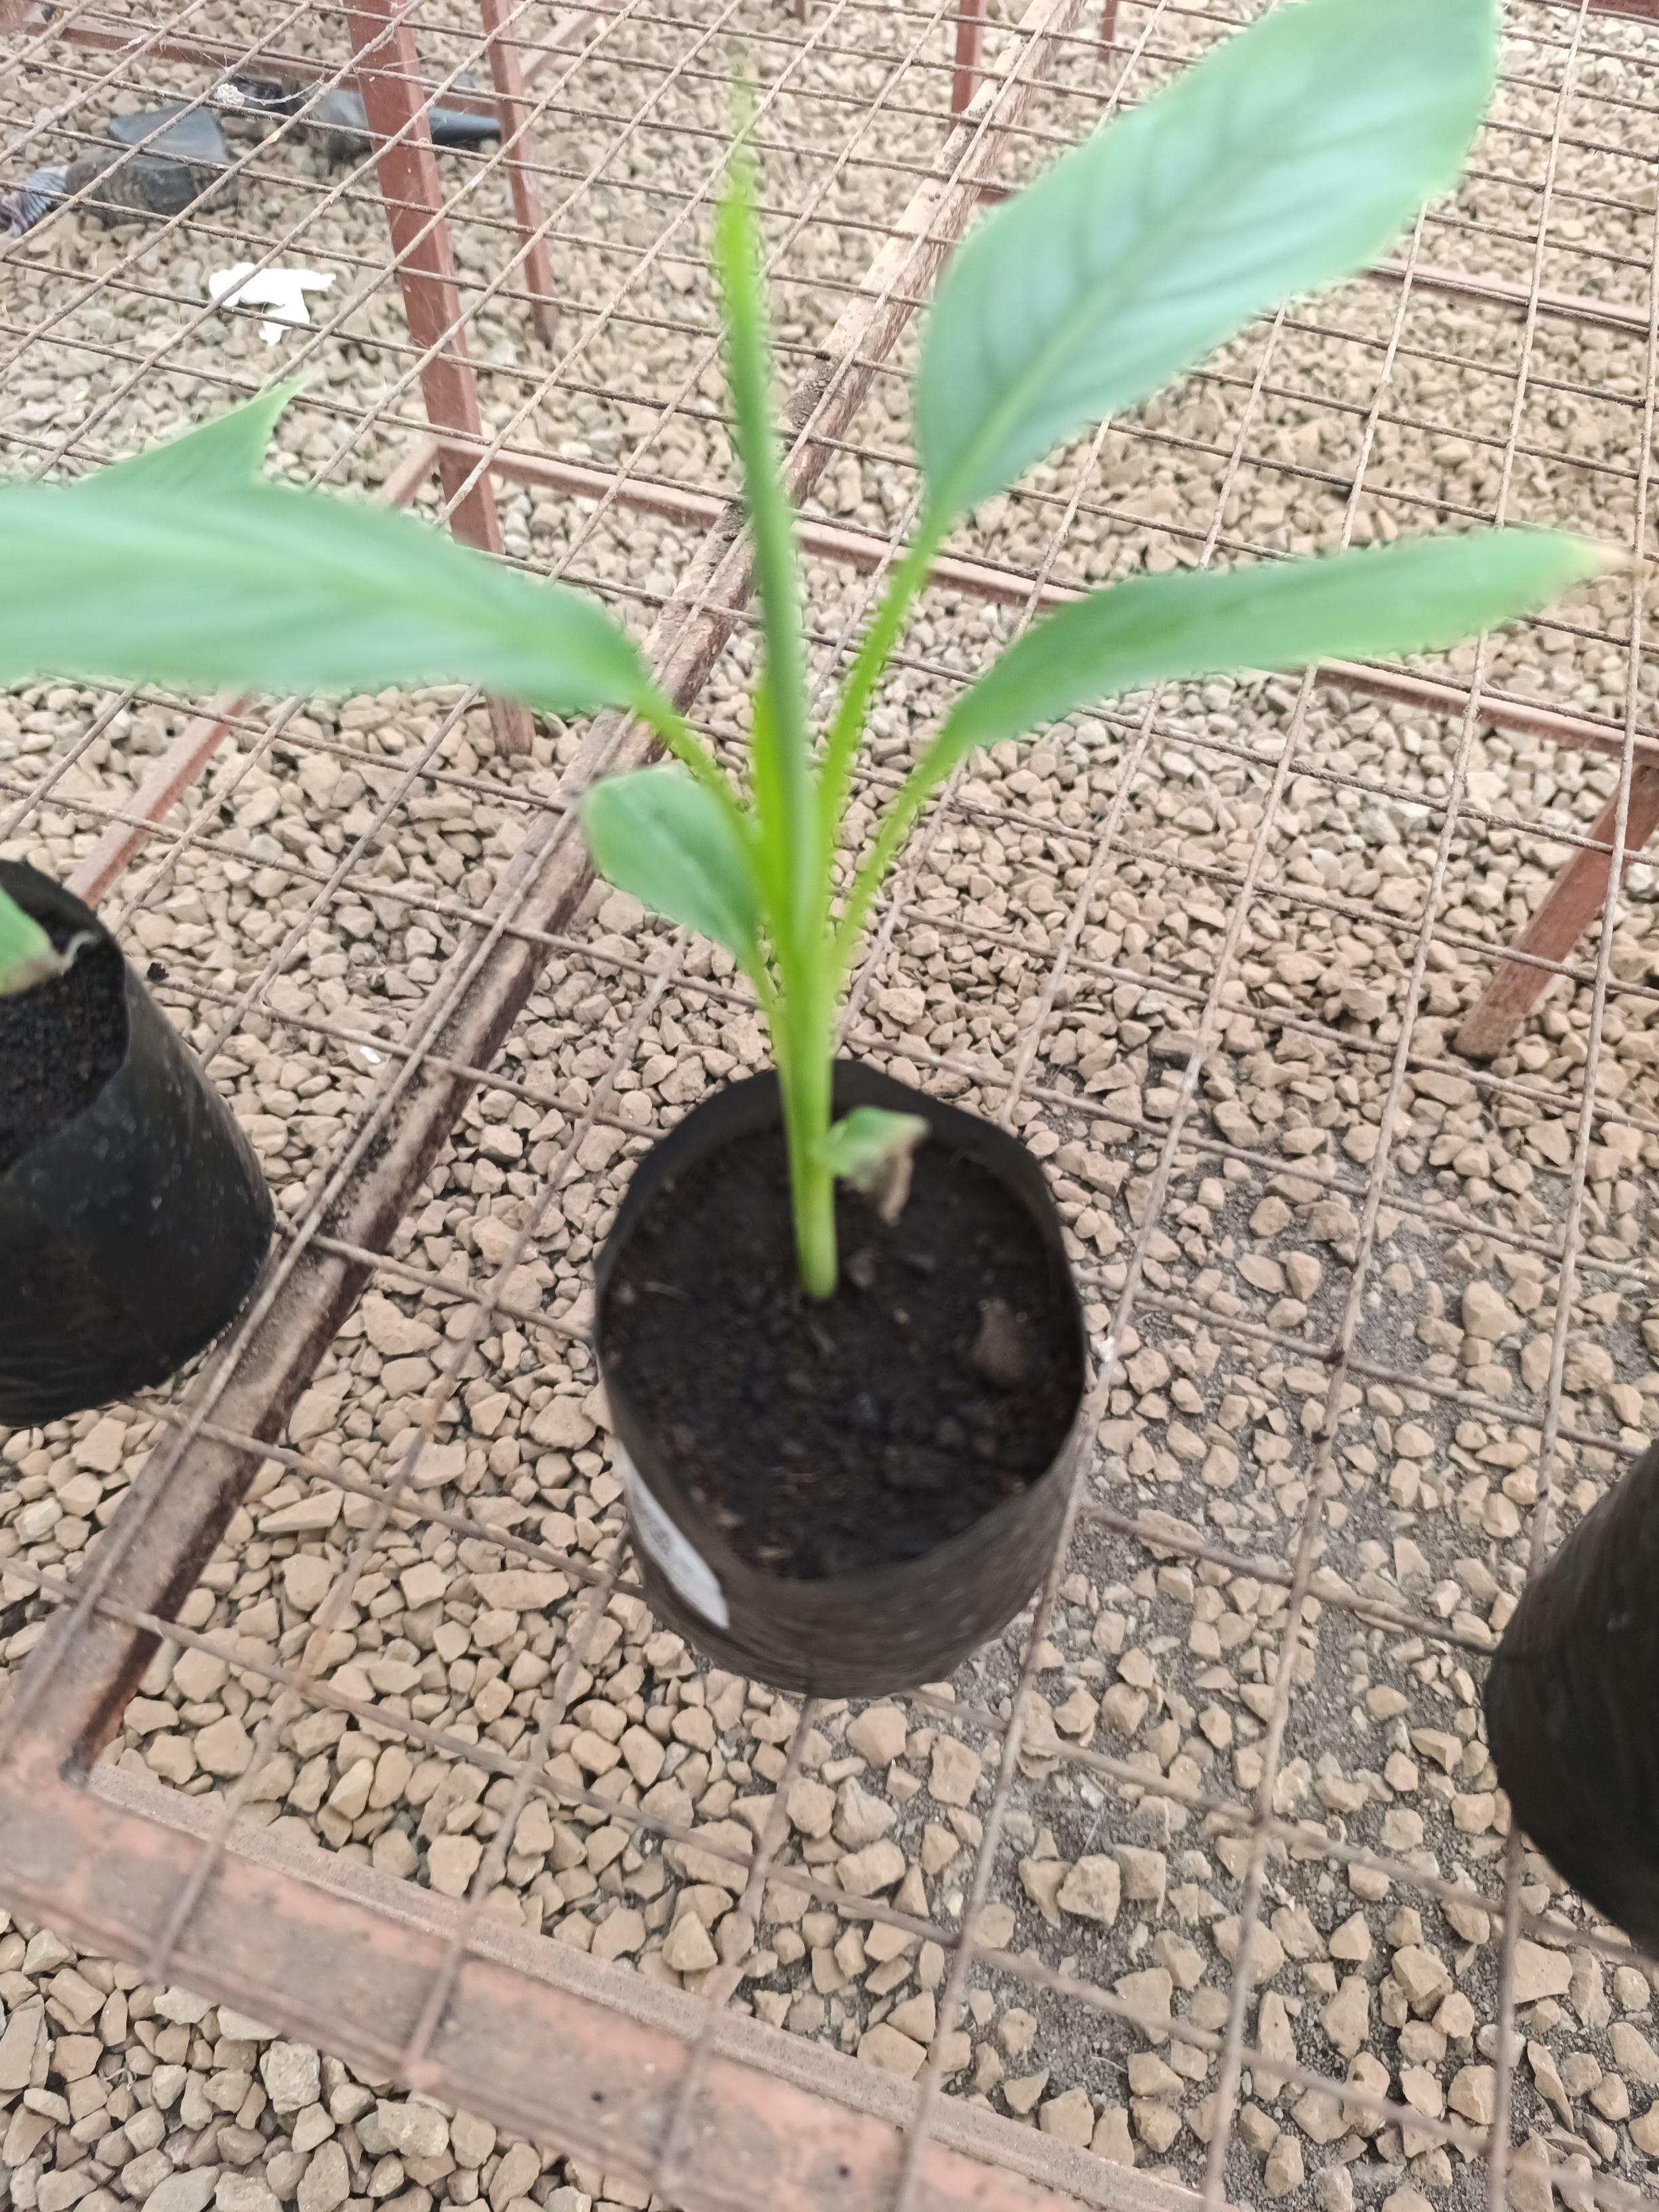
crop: banana
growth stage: vegetative
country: Tanzania
